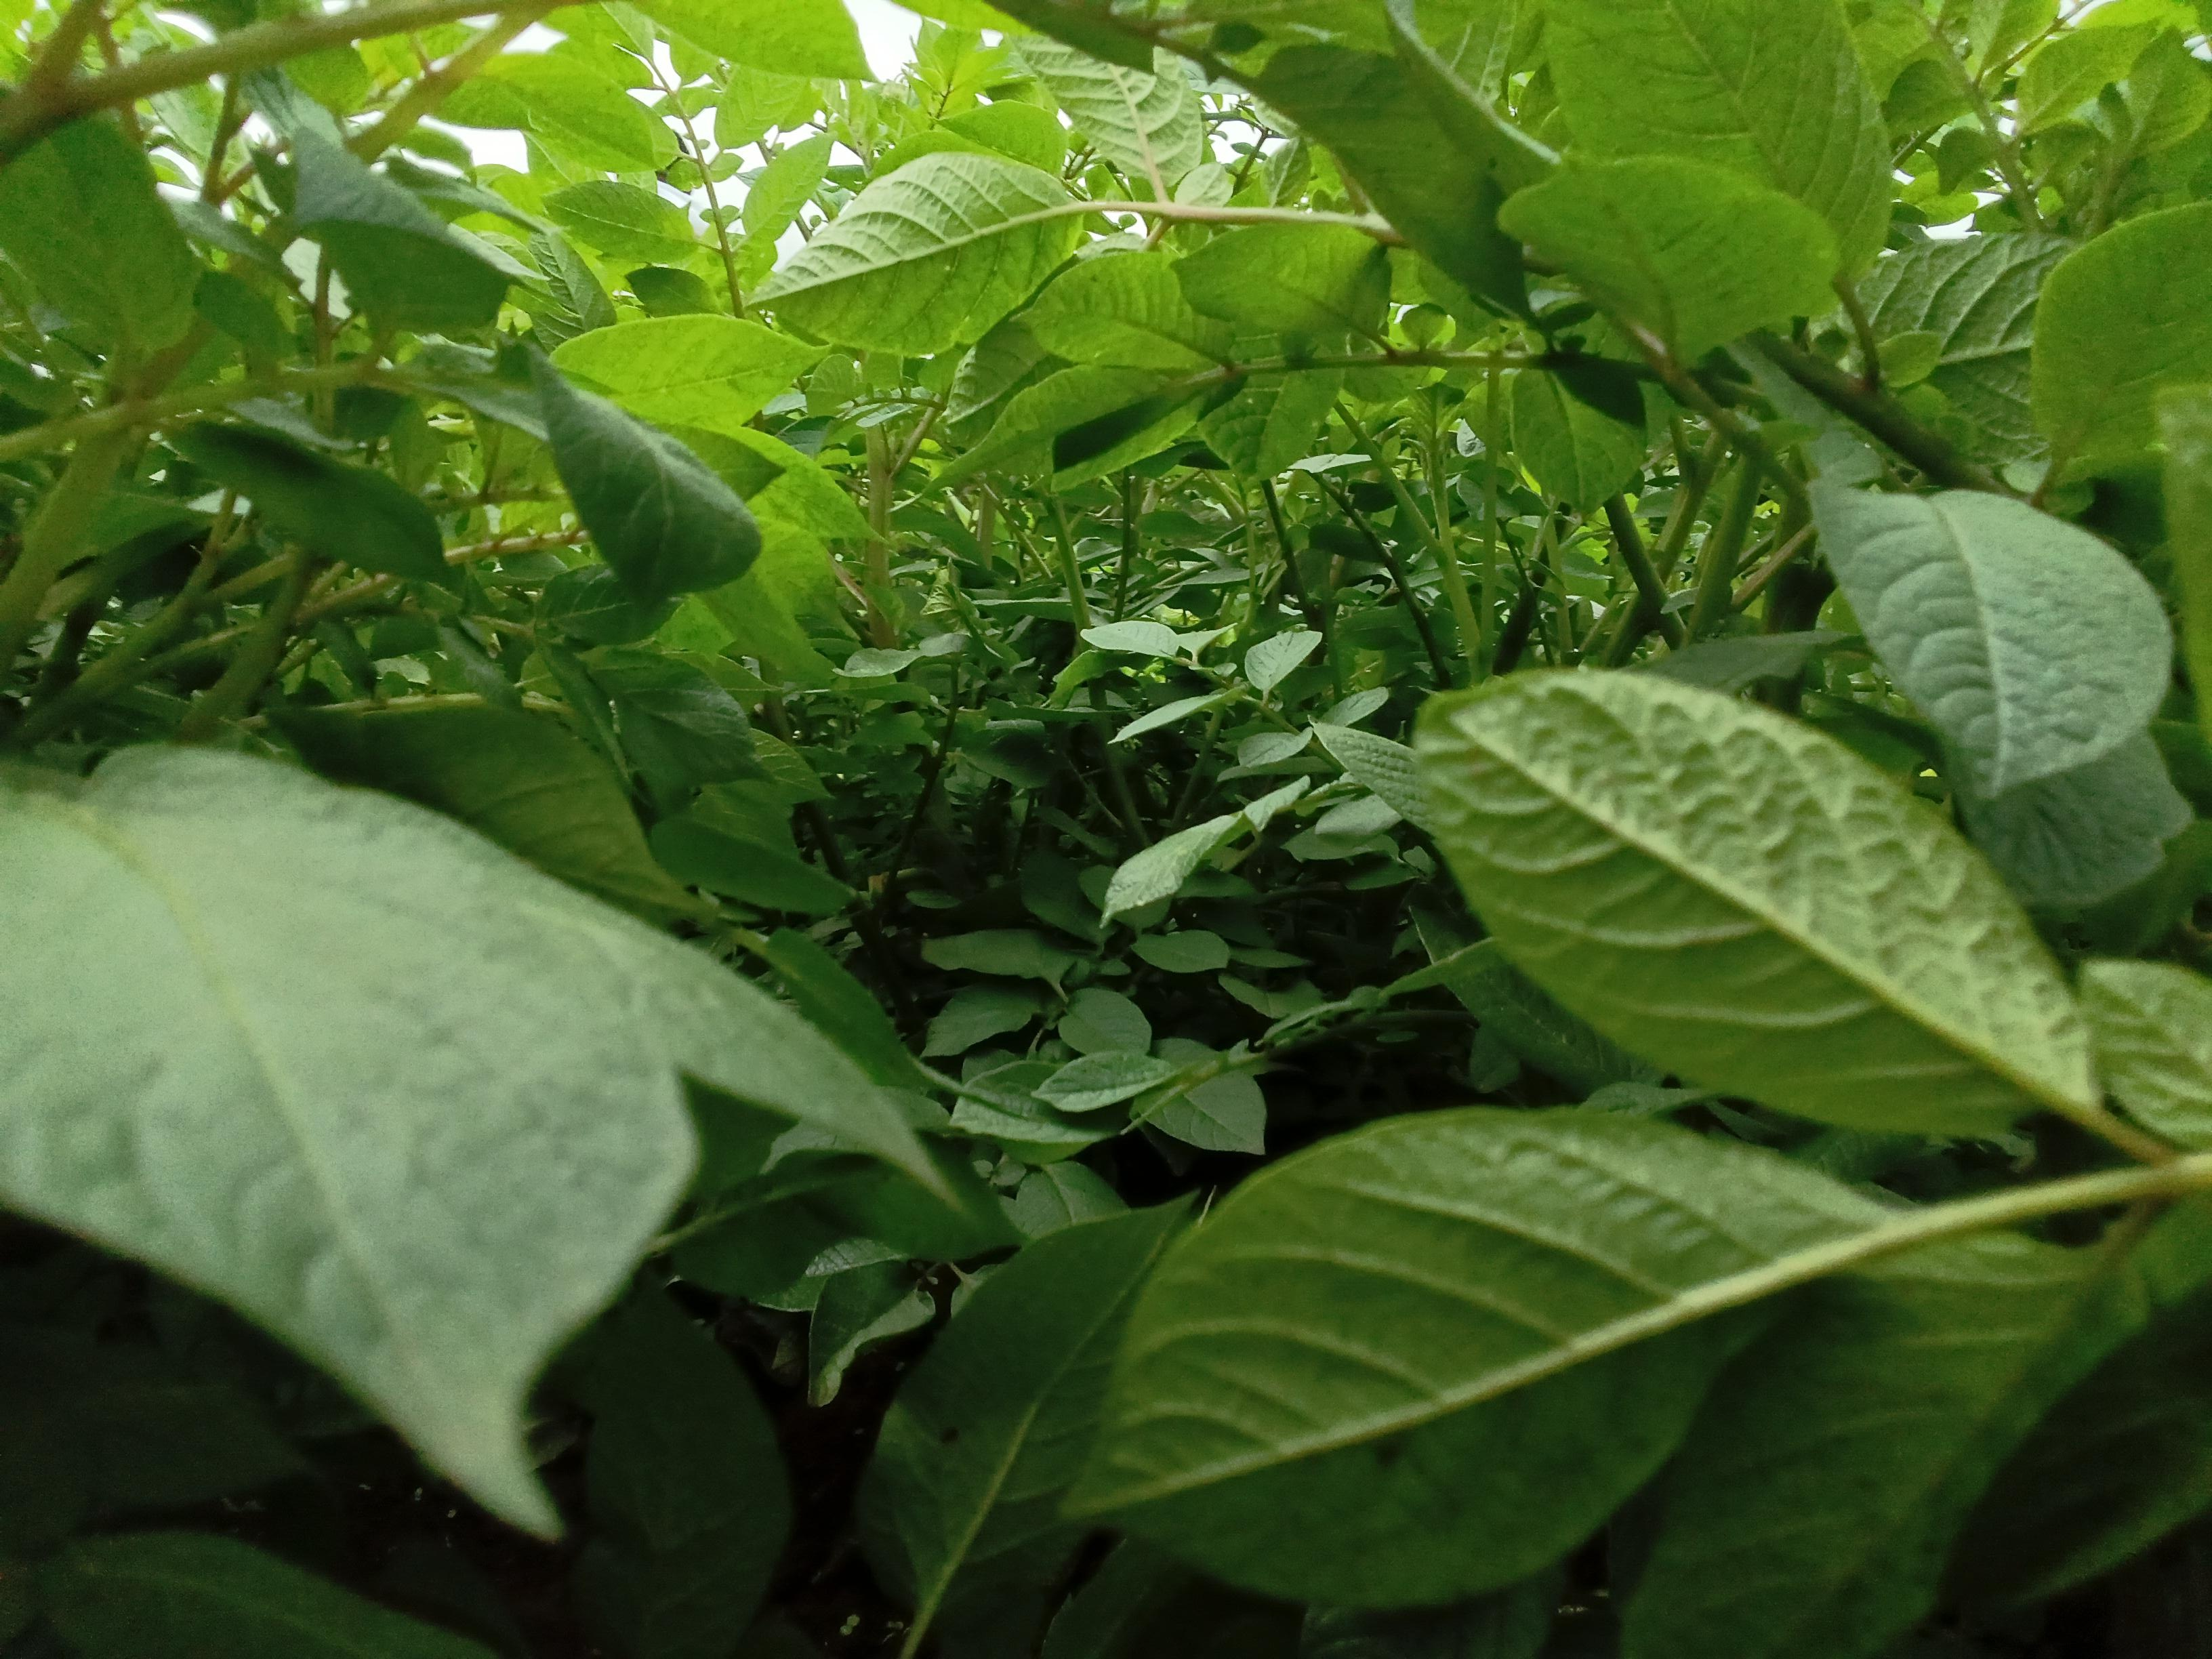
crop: potato
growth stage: vegetative
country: Kenya
